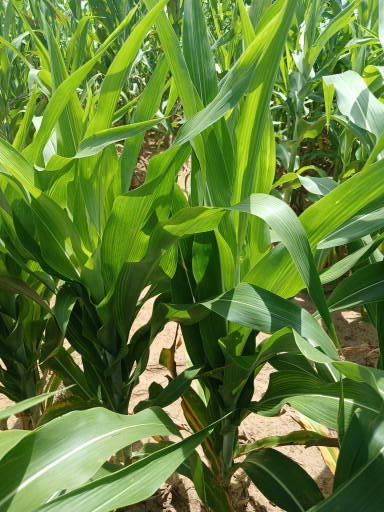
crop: sorghum
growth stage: vegetative
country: Senegal
